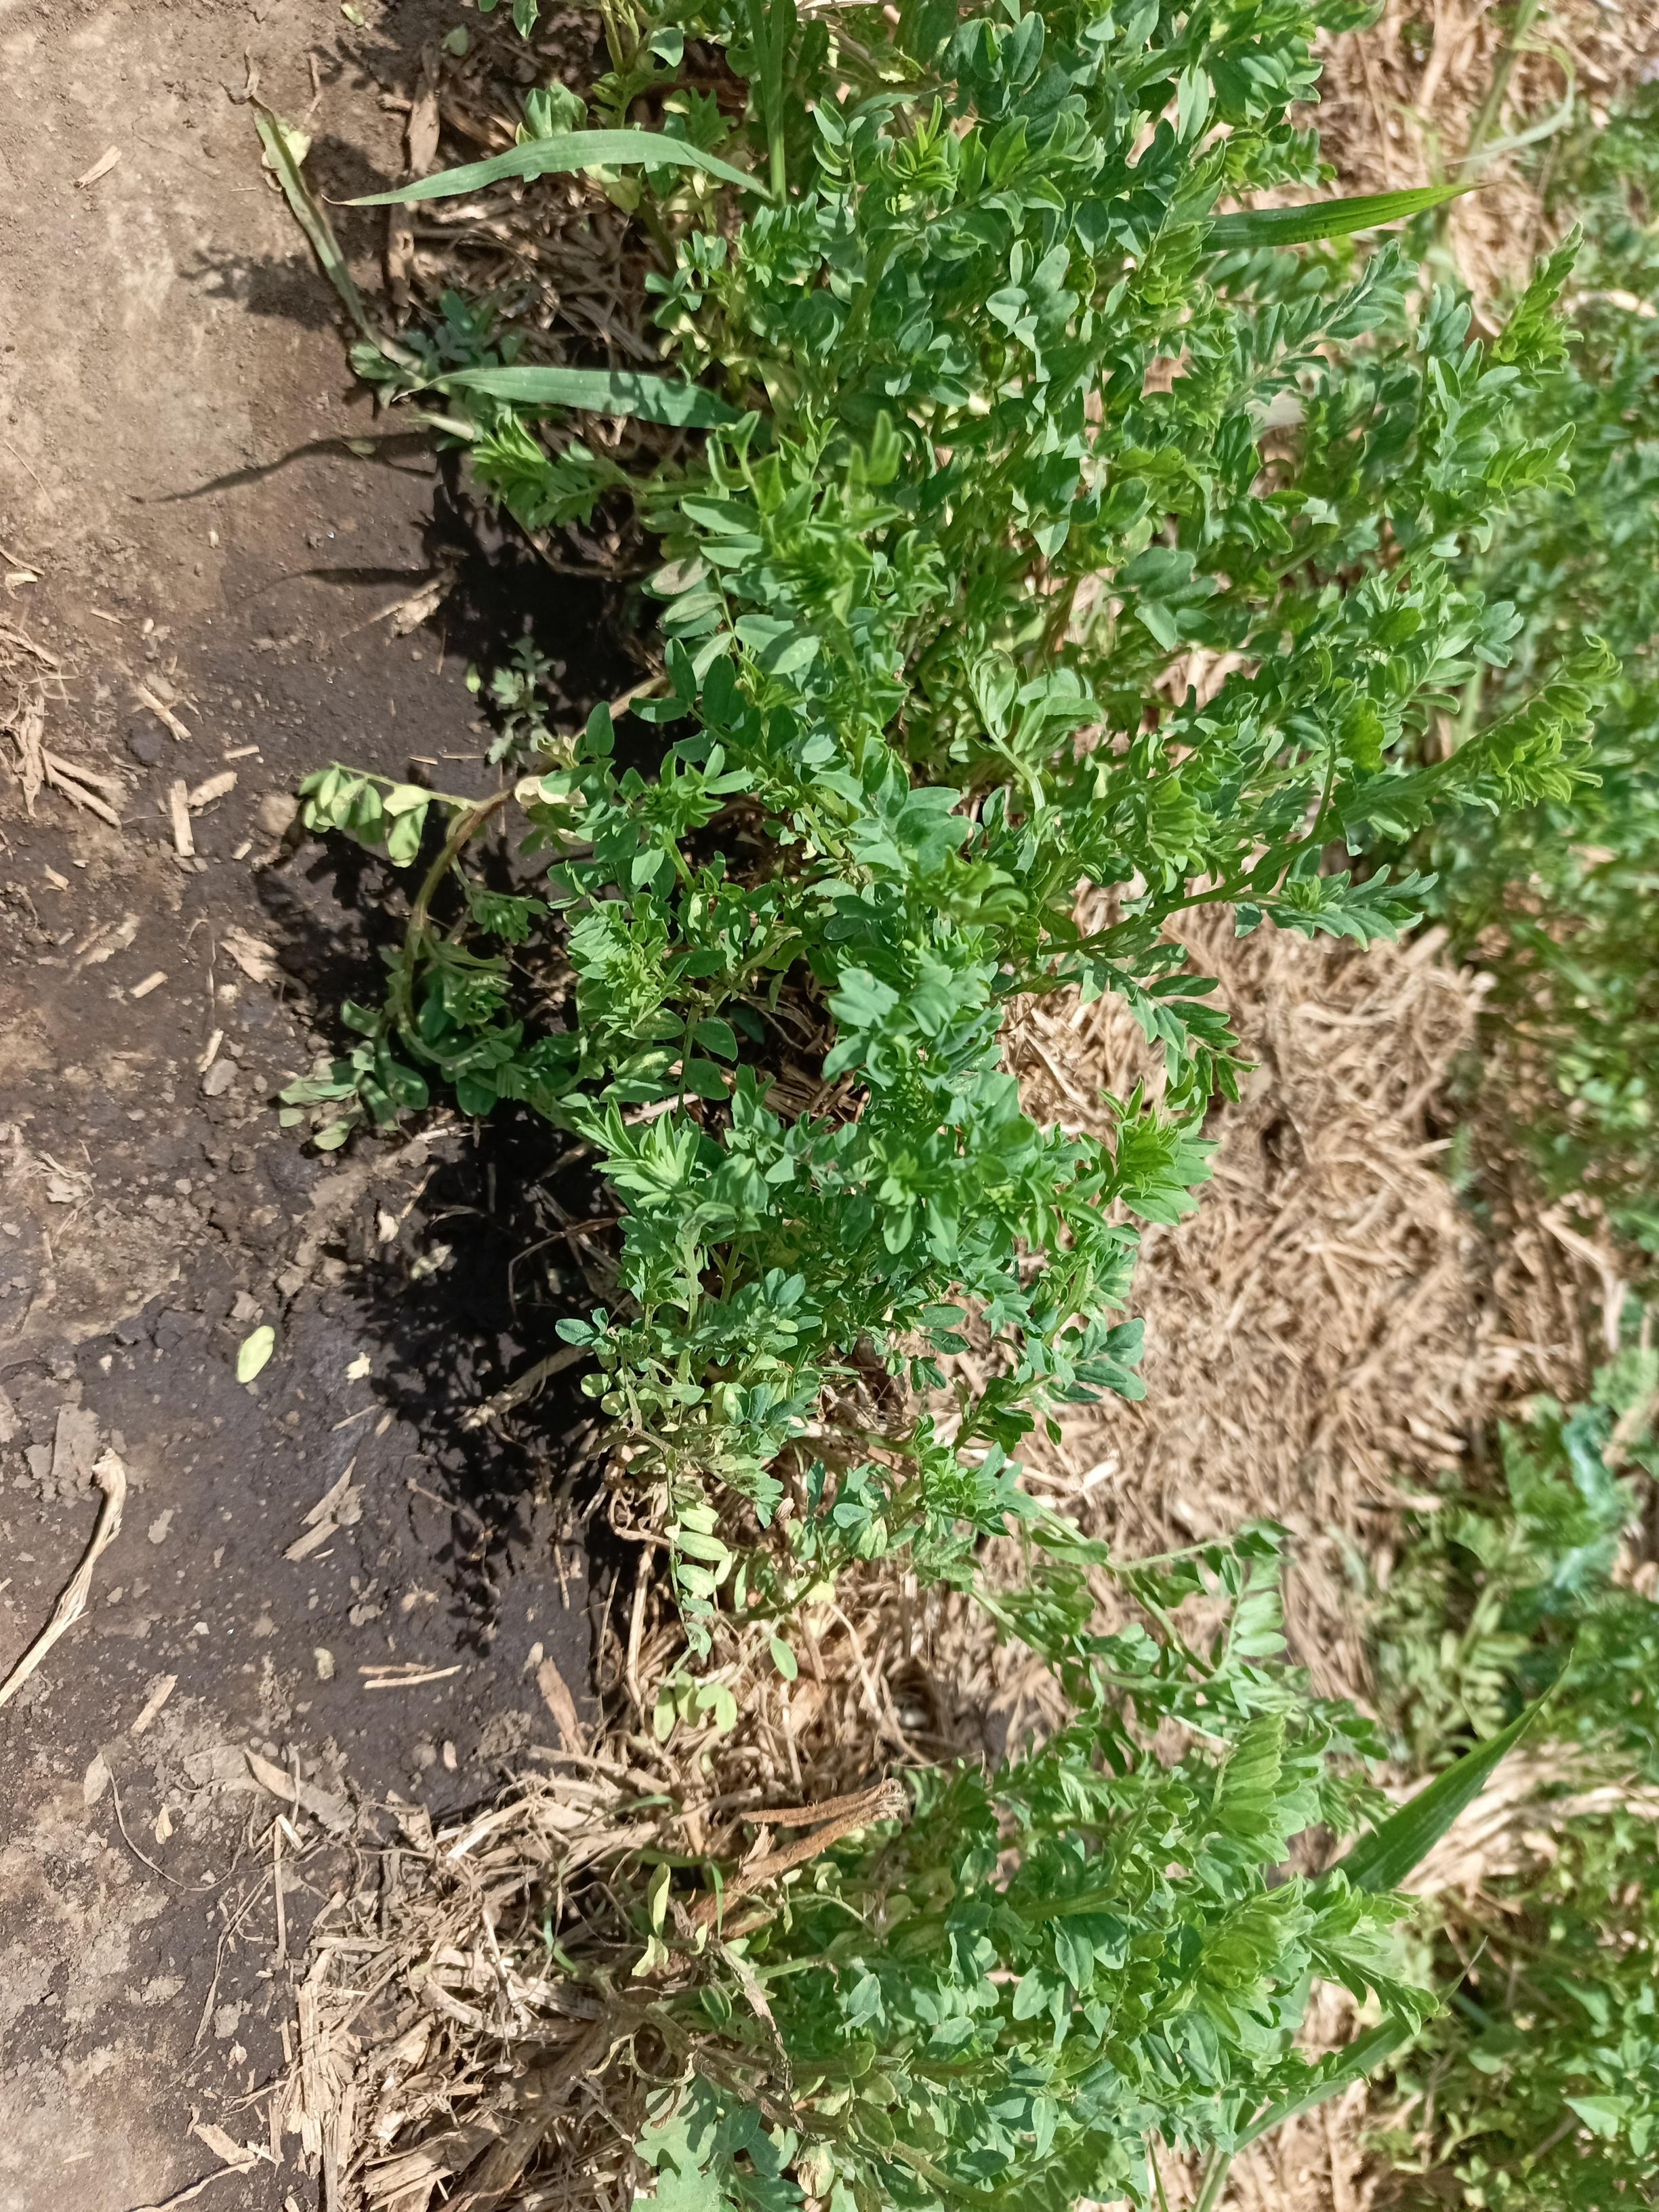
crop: lentil
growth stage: vegetative
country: Tanzania
